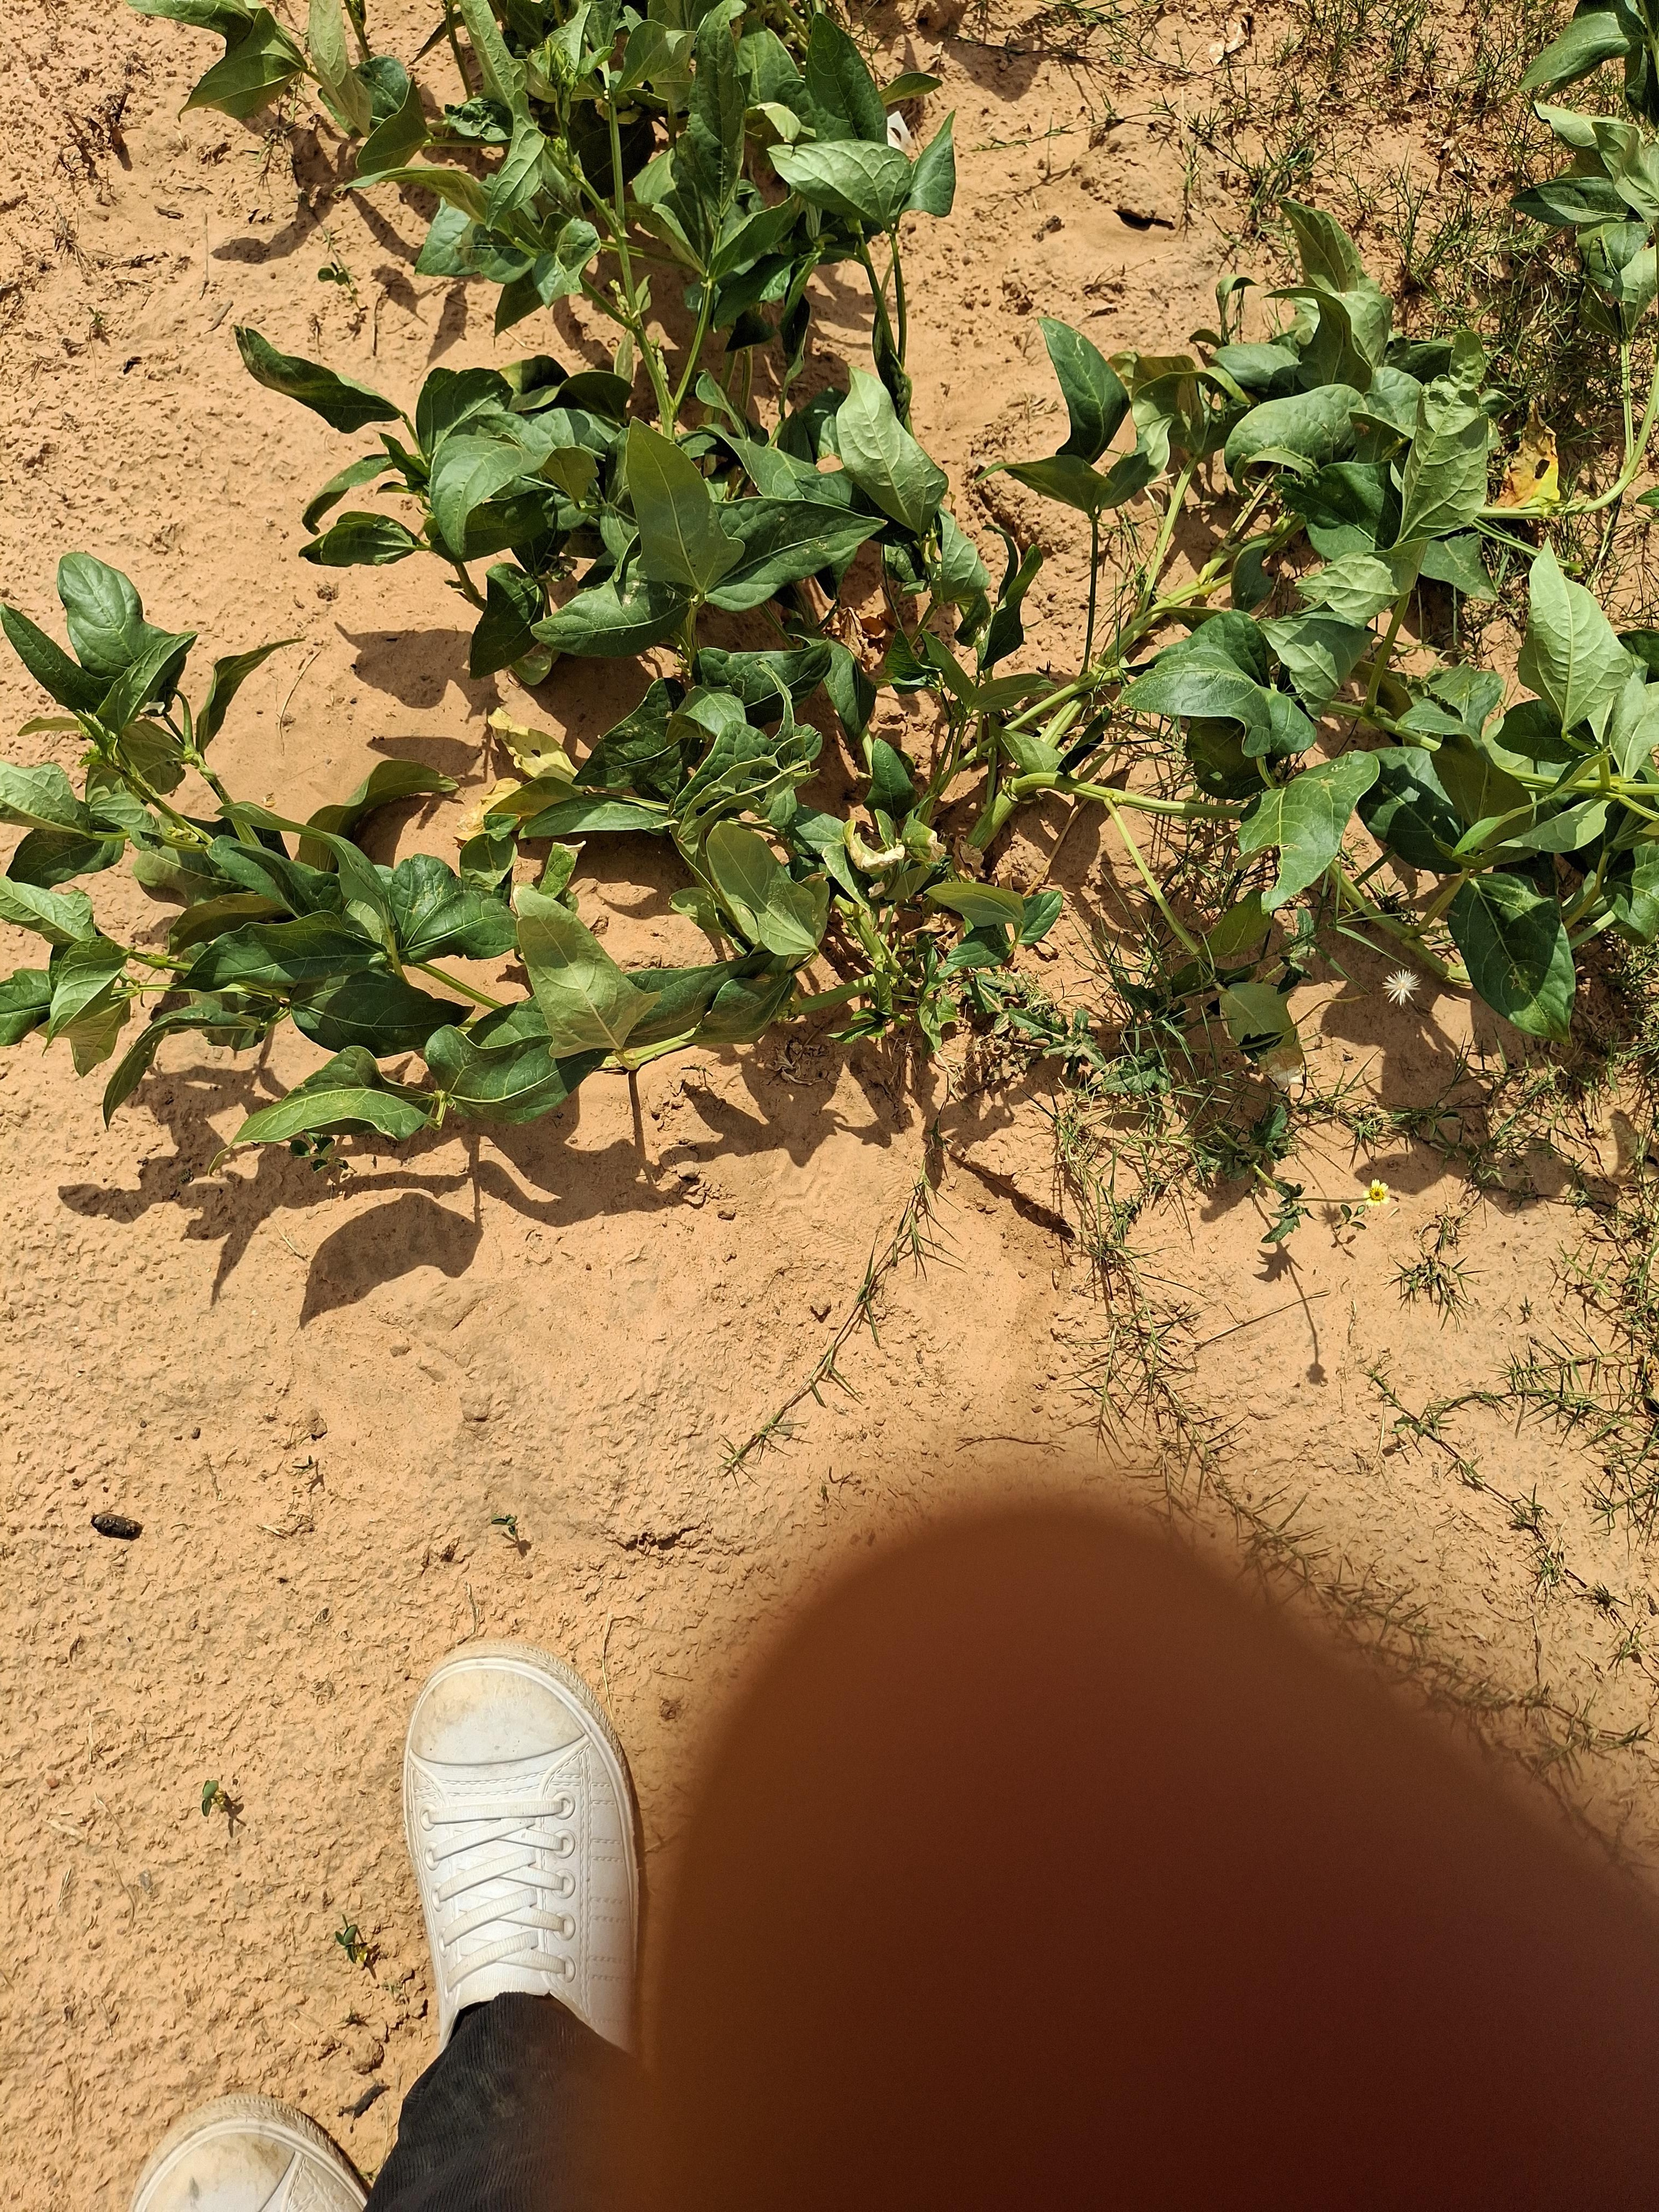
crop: cowpea
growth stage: harvest maturity
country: Nigeria
